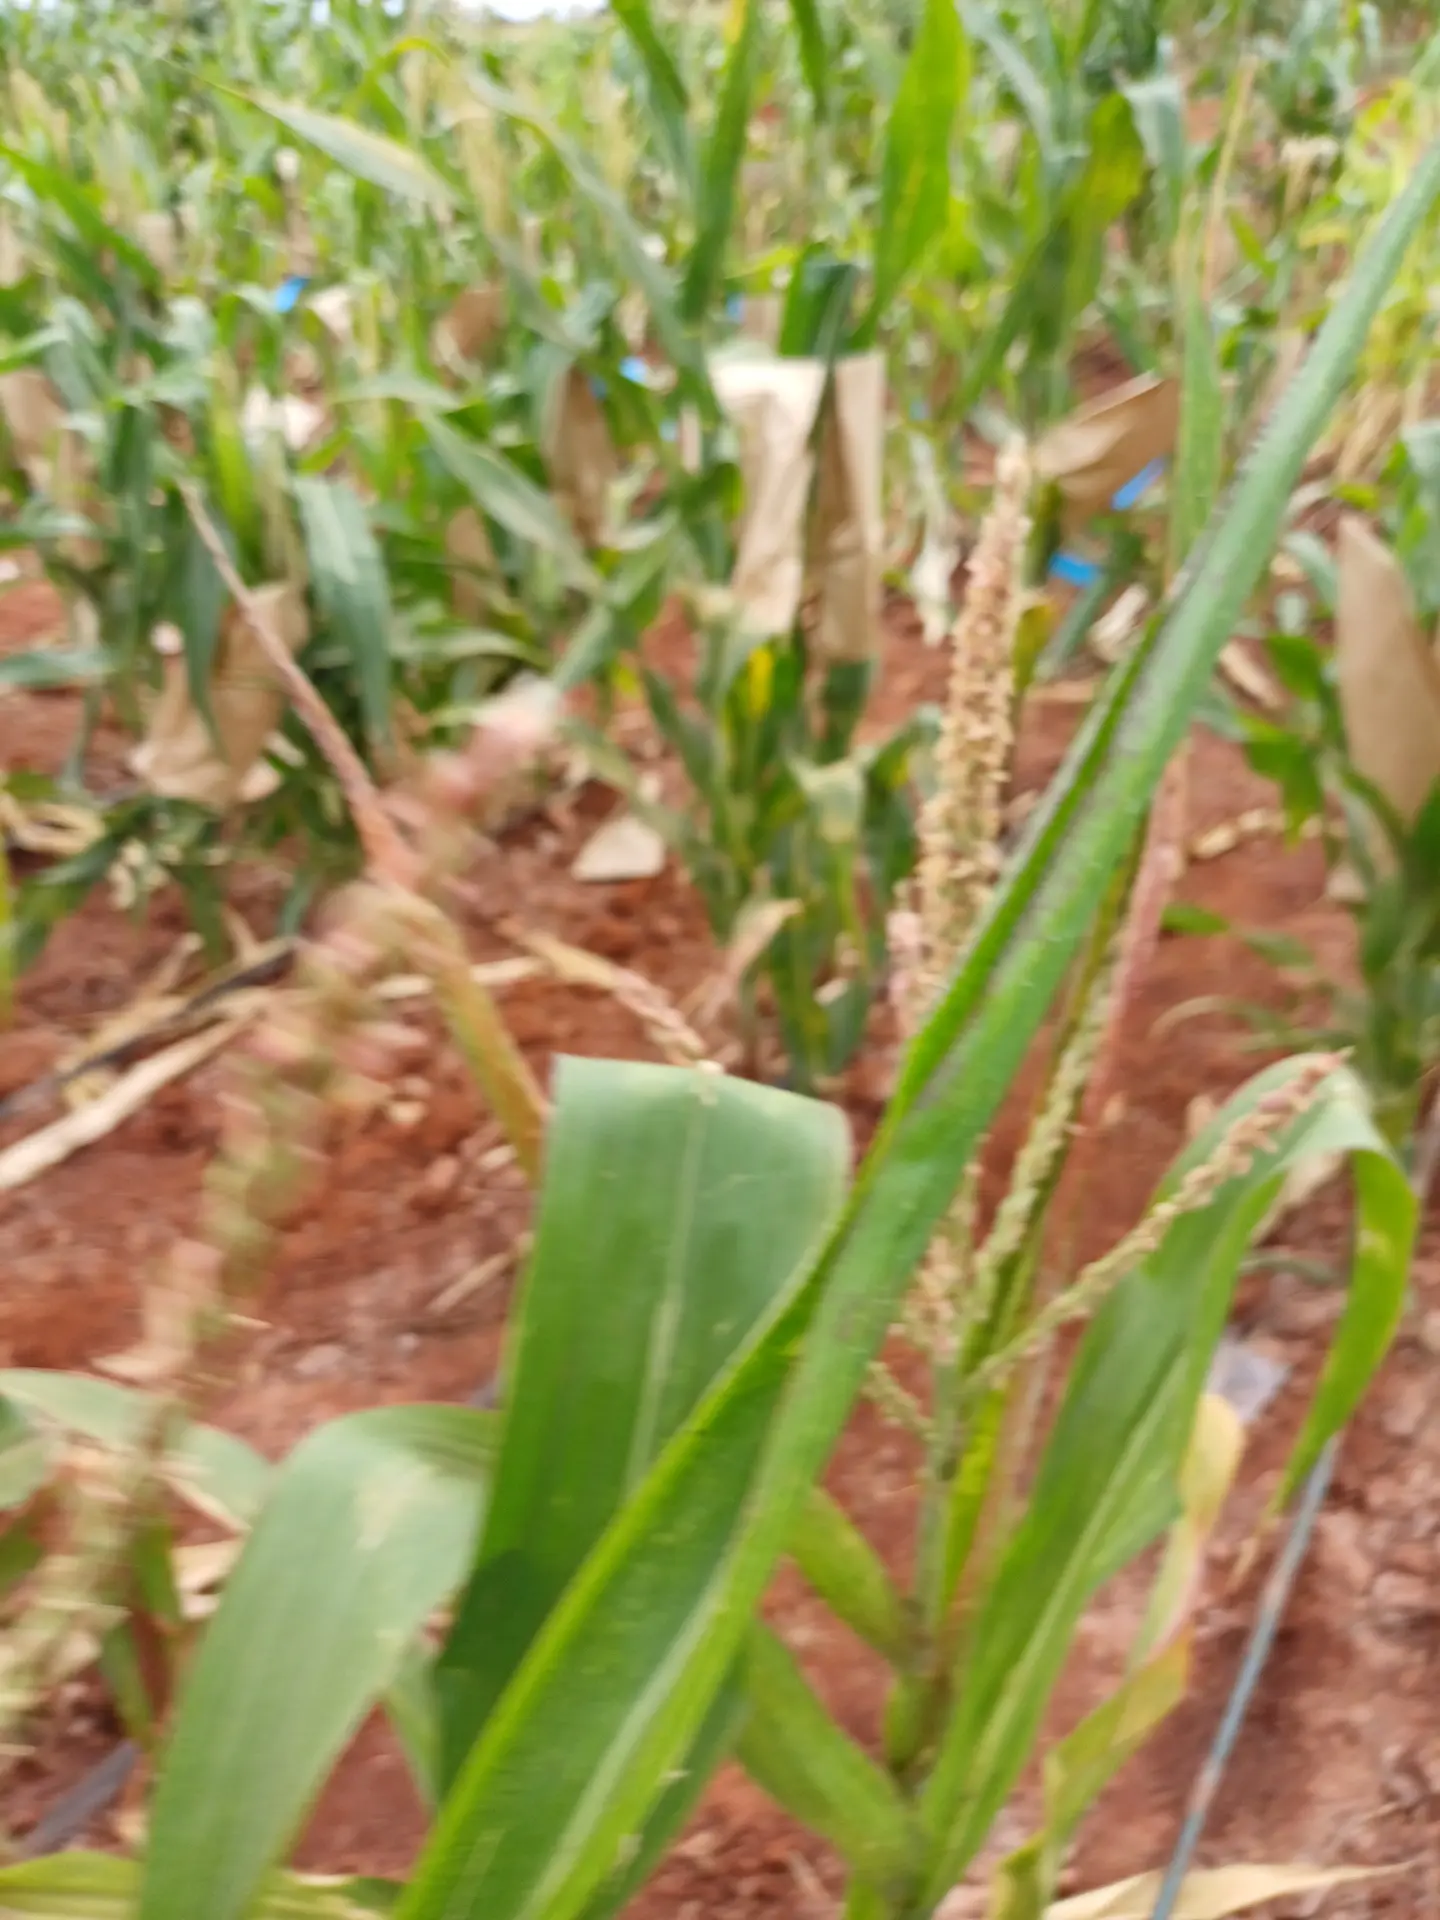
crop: maize
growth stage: flowering
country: Kenya
